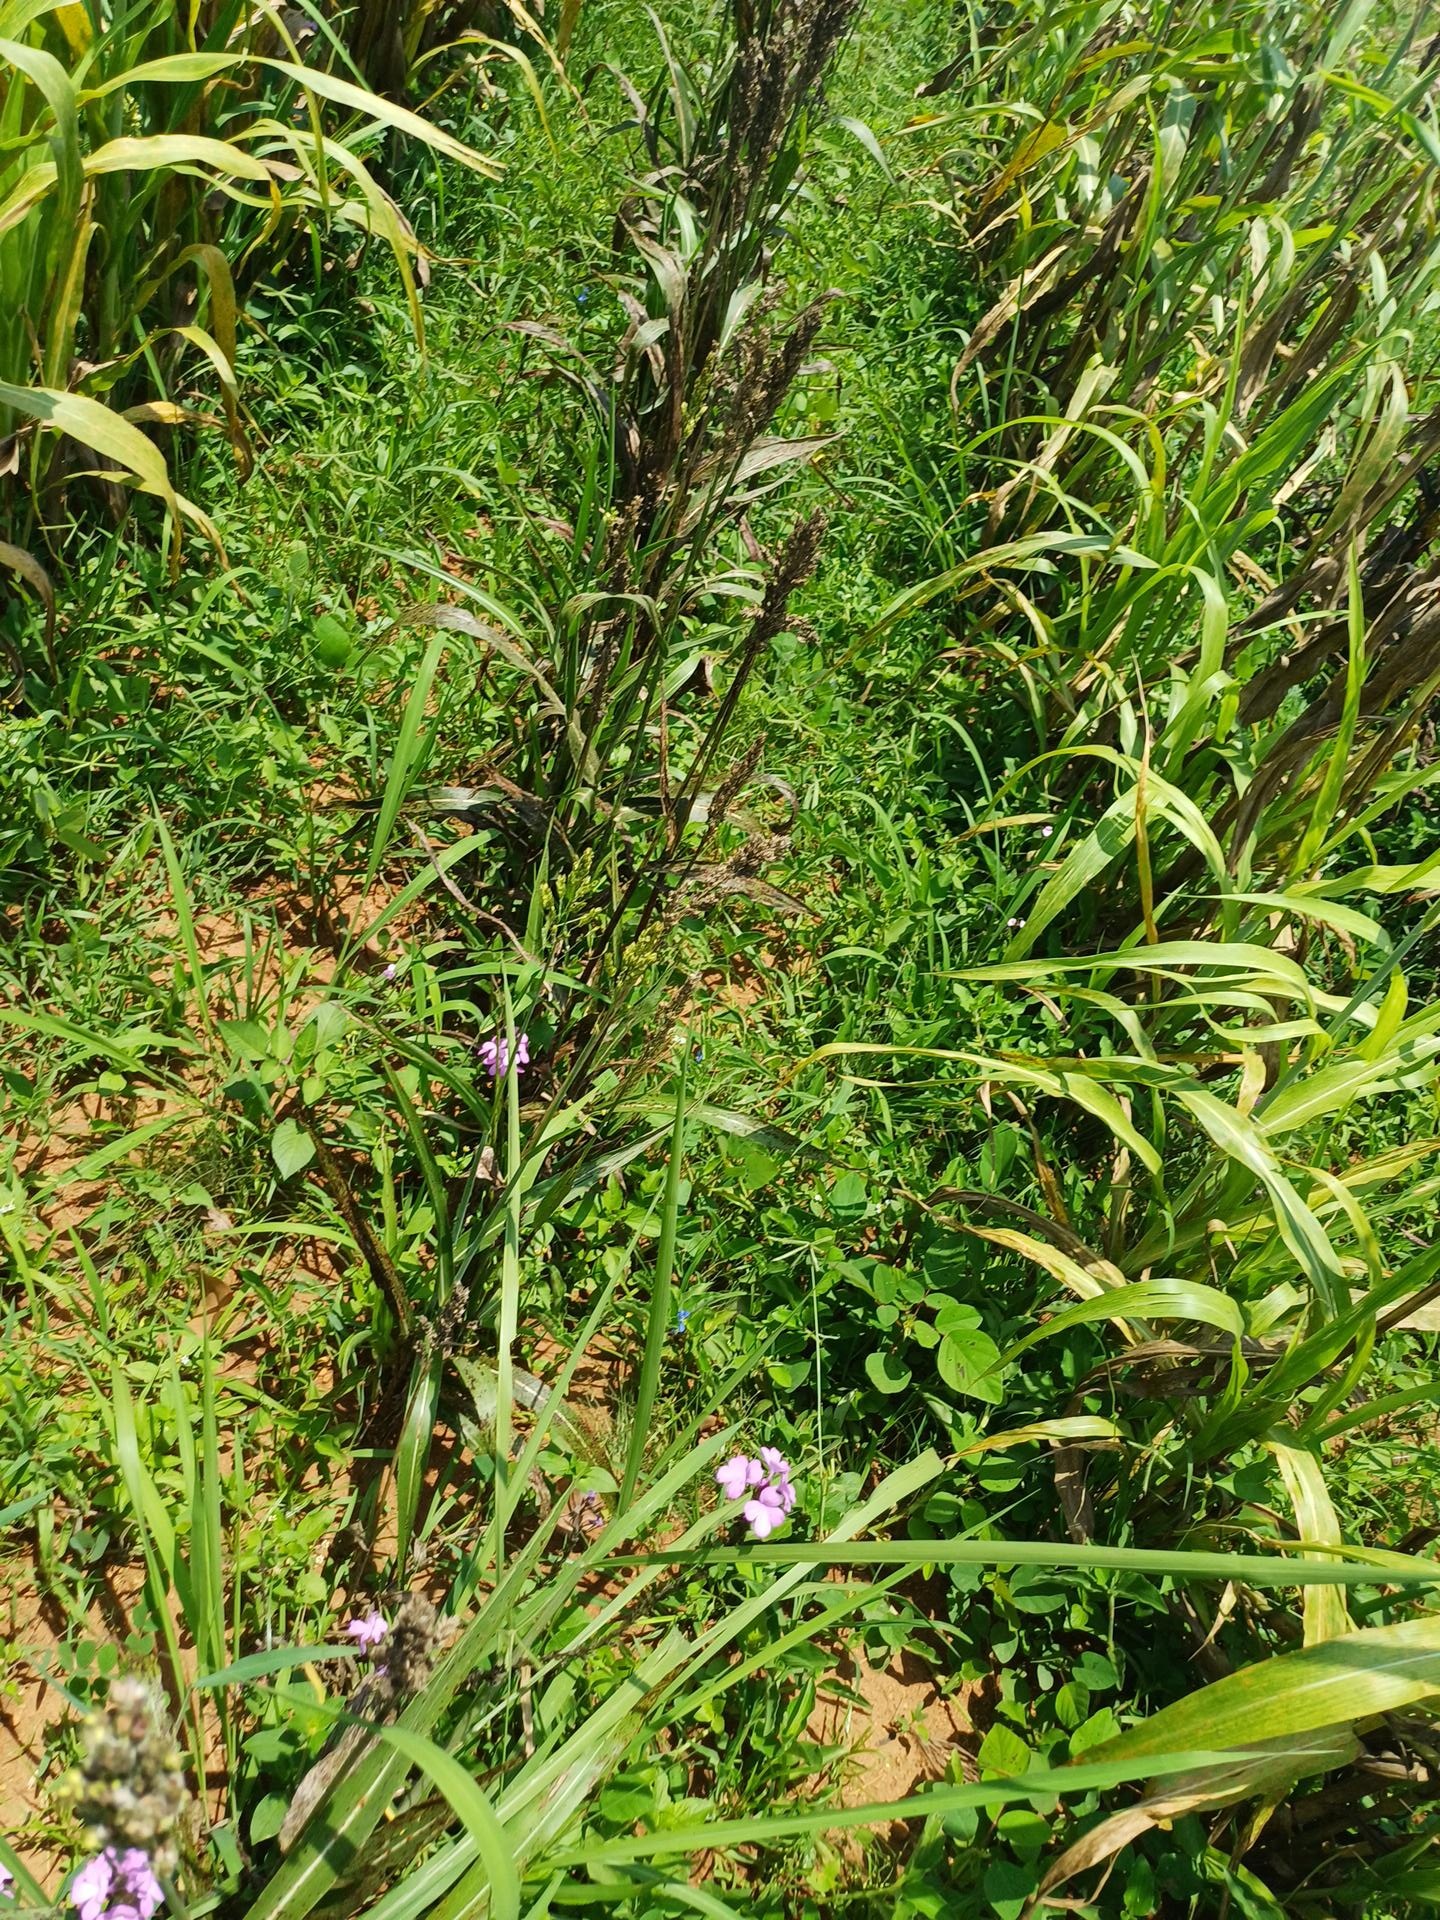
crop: sorghum
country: Kenya
